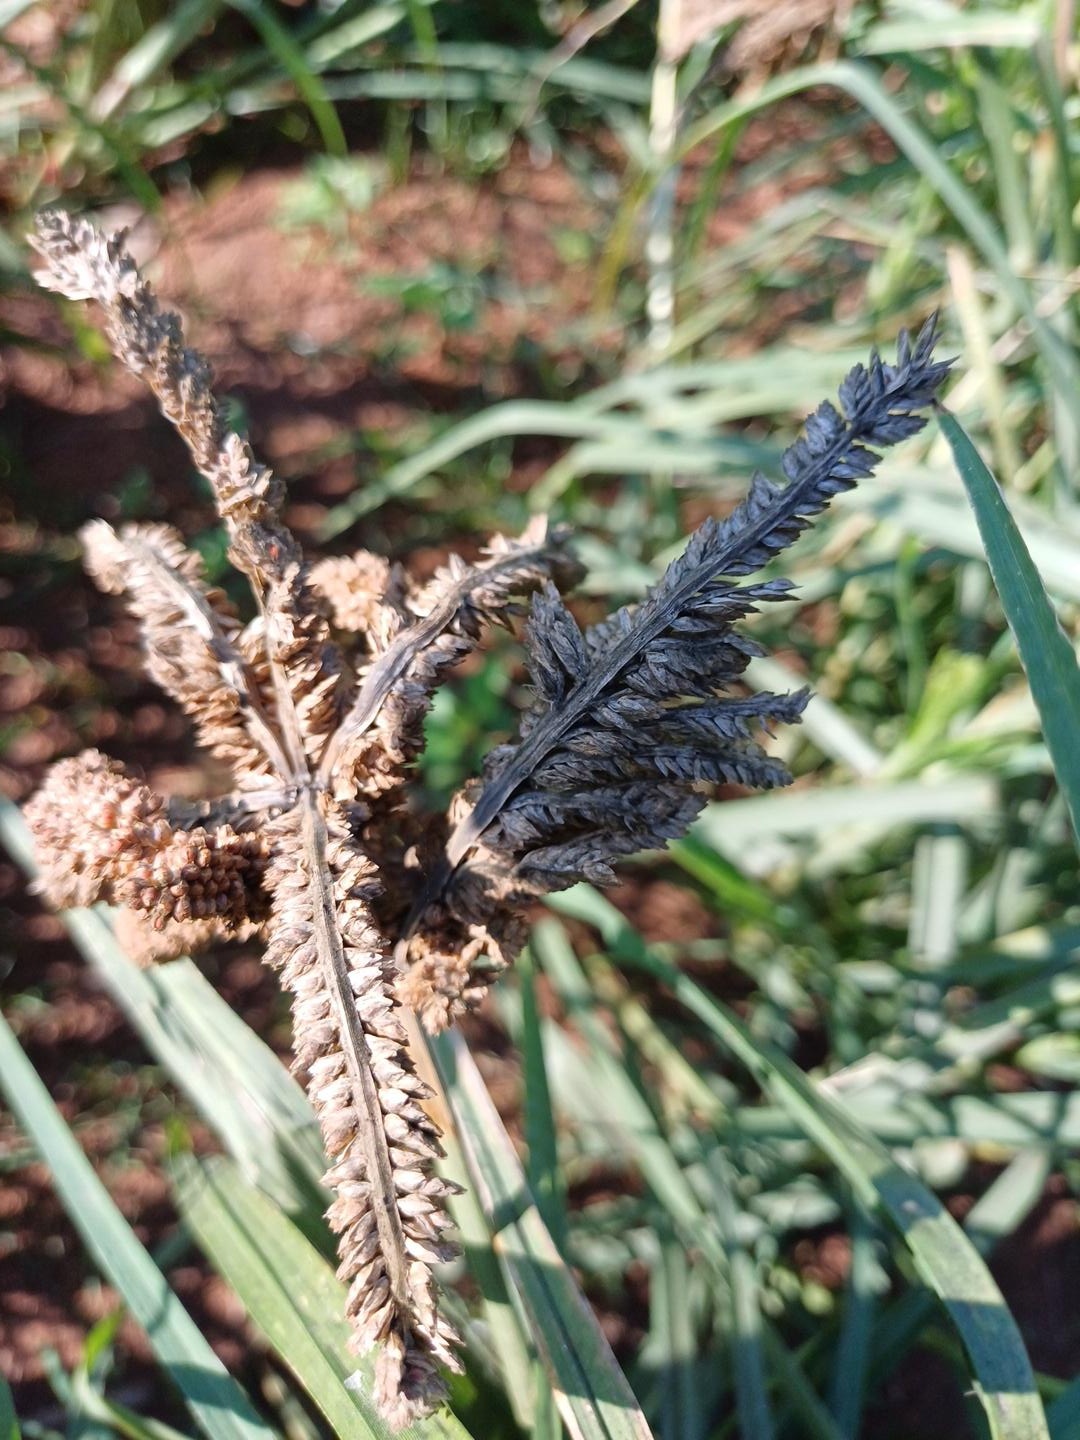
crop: finger millet
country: Kenya
